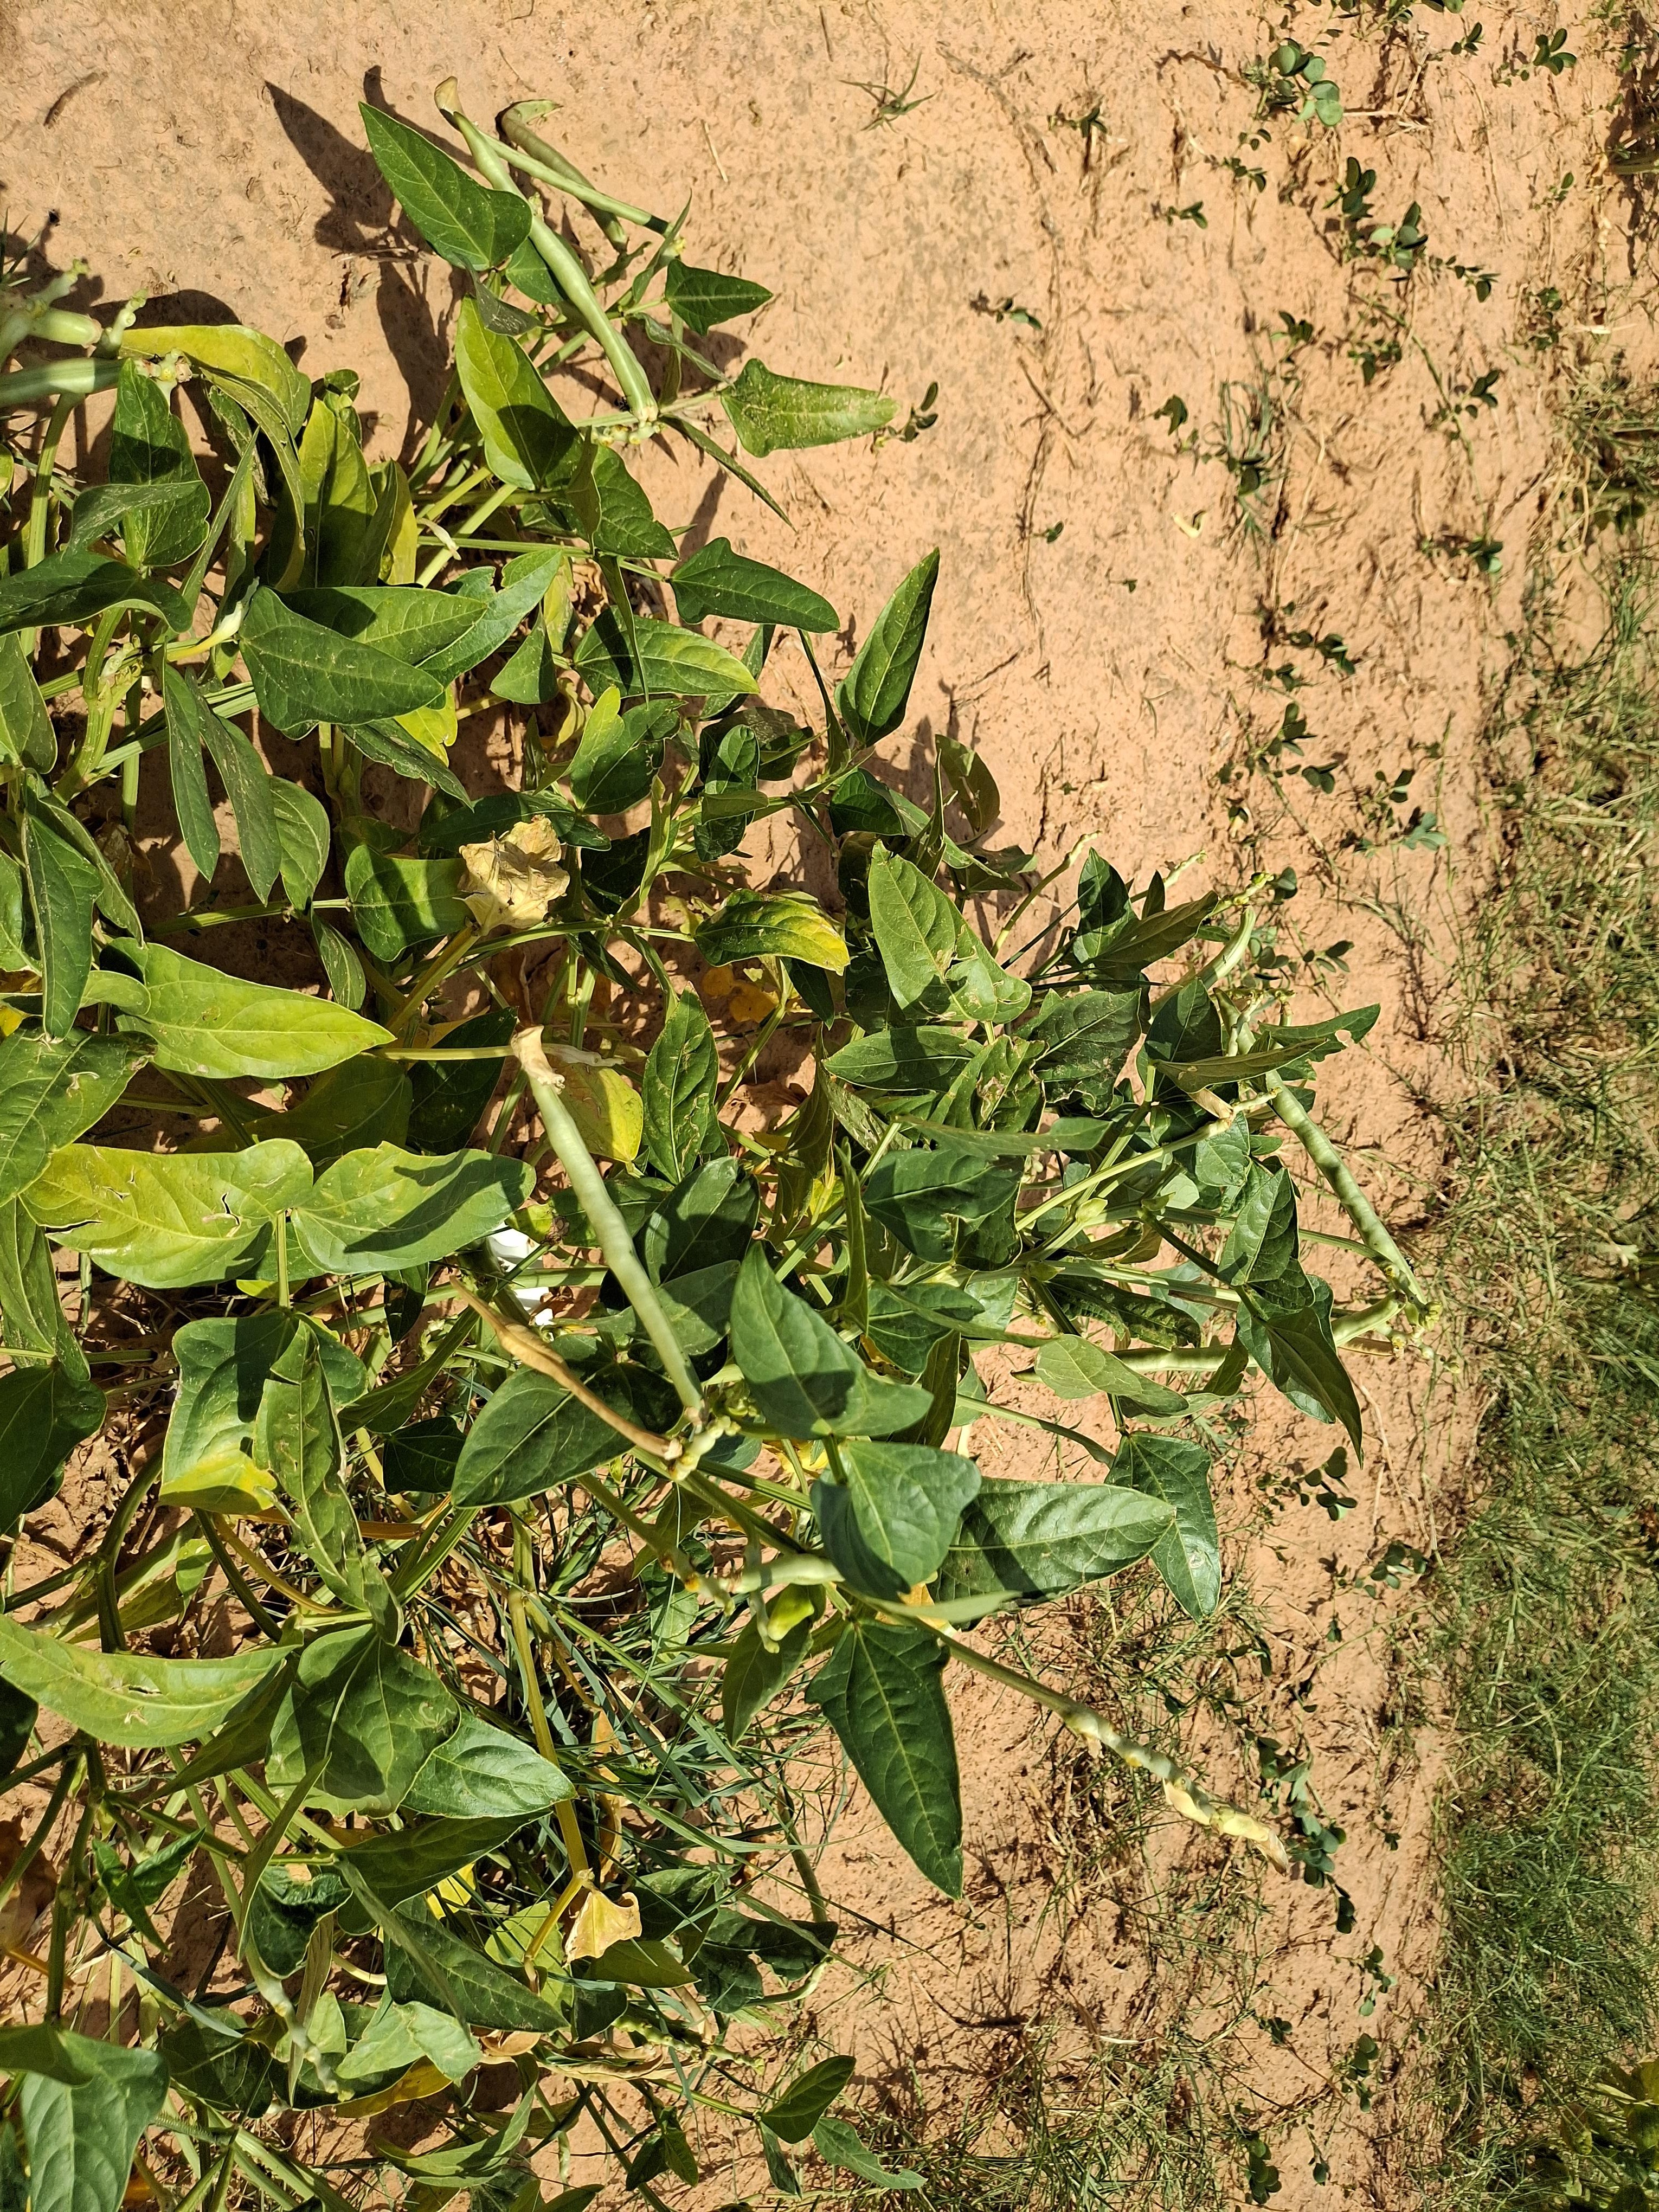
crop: cowpea
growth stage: harvest maturity
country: Nigeria
